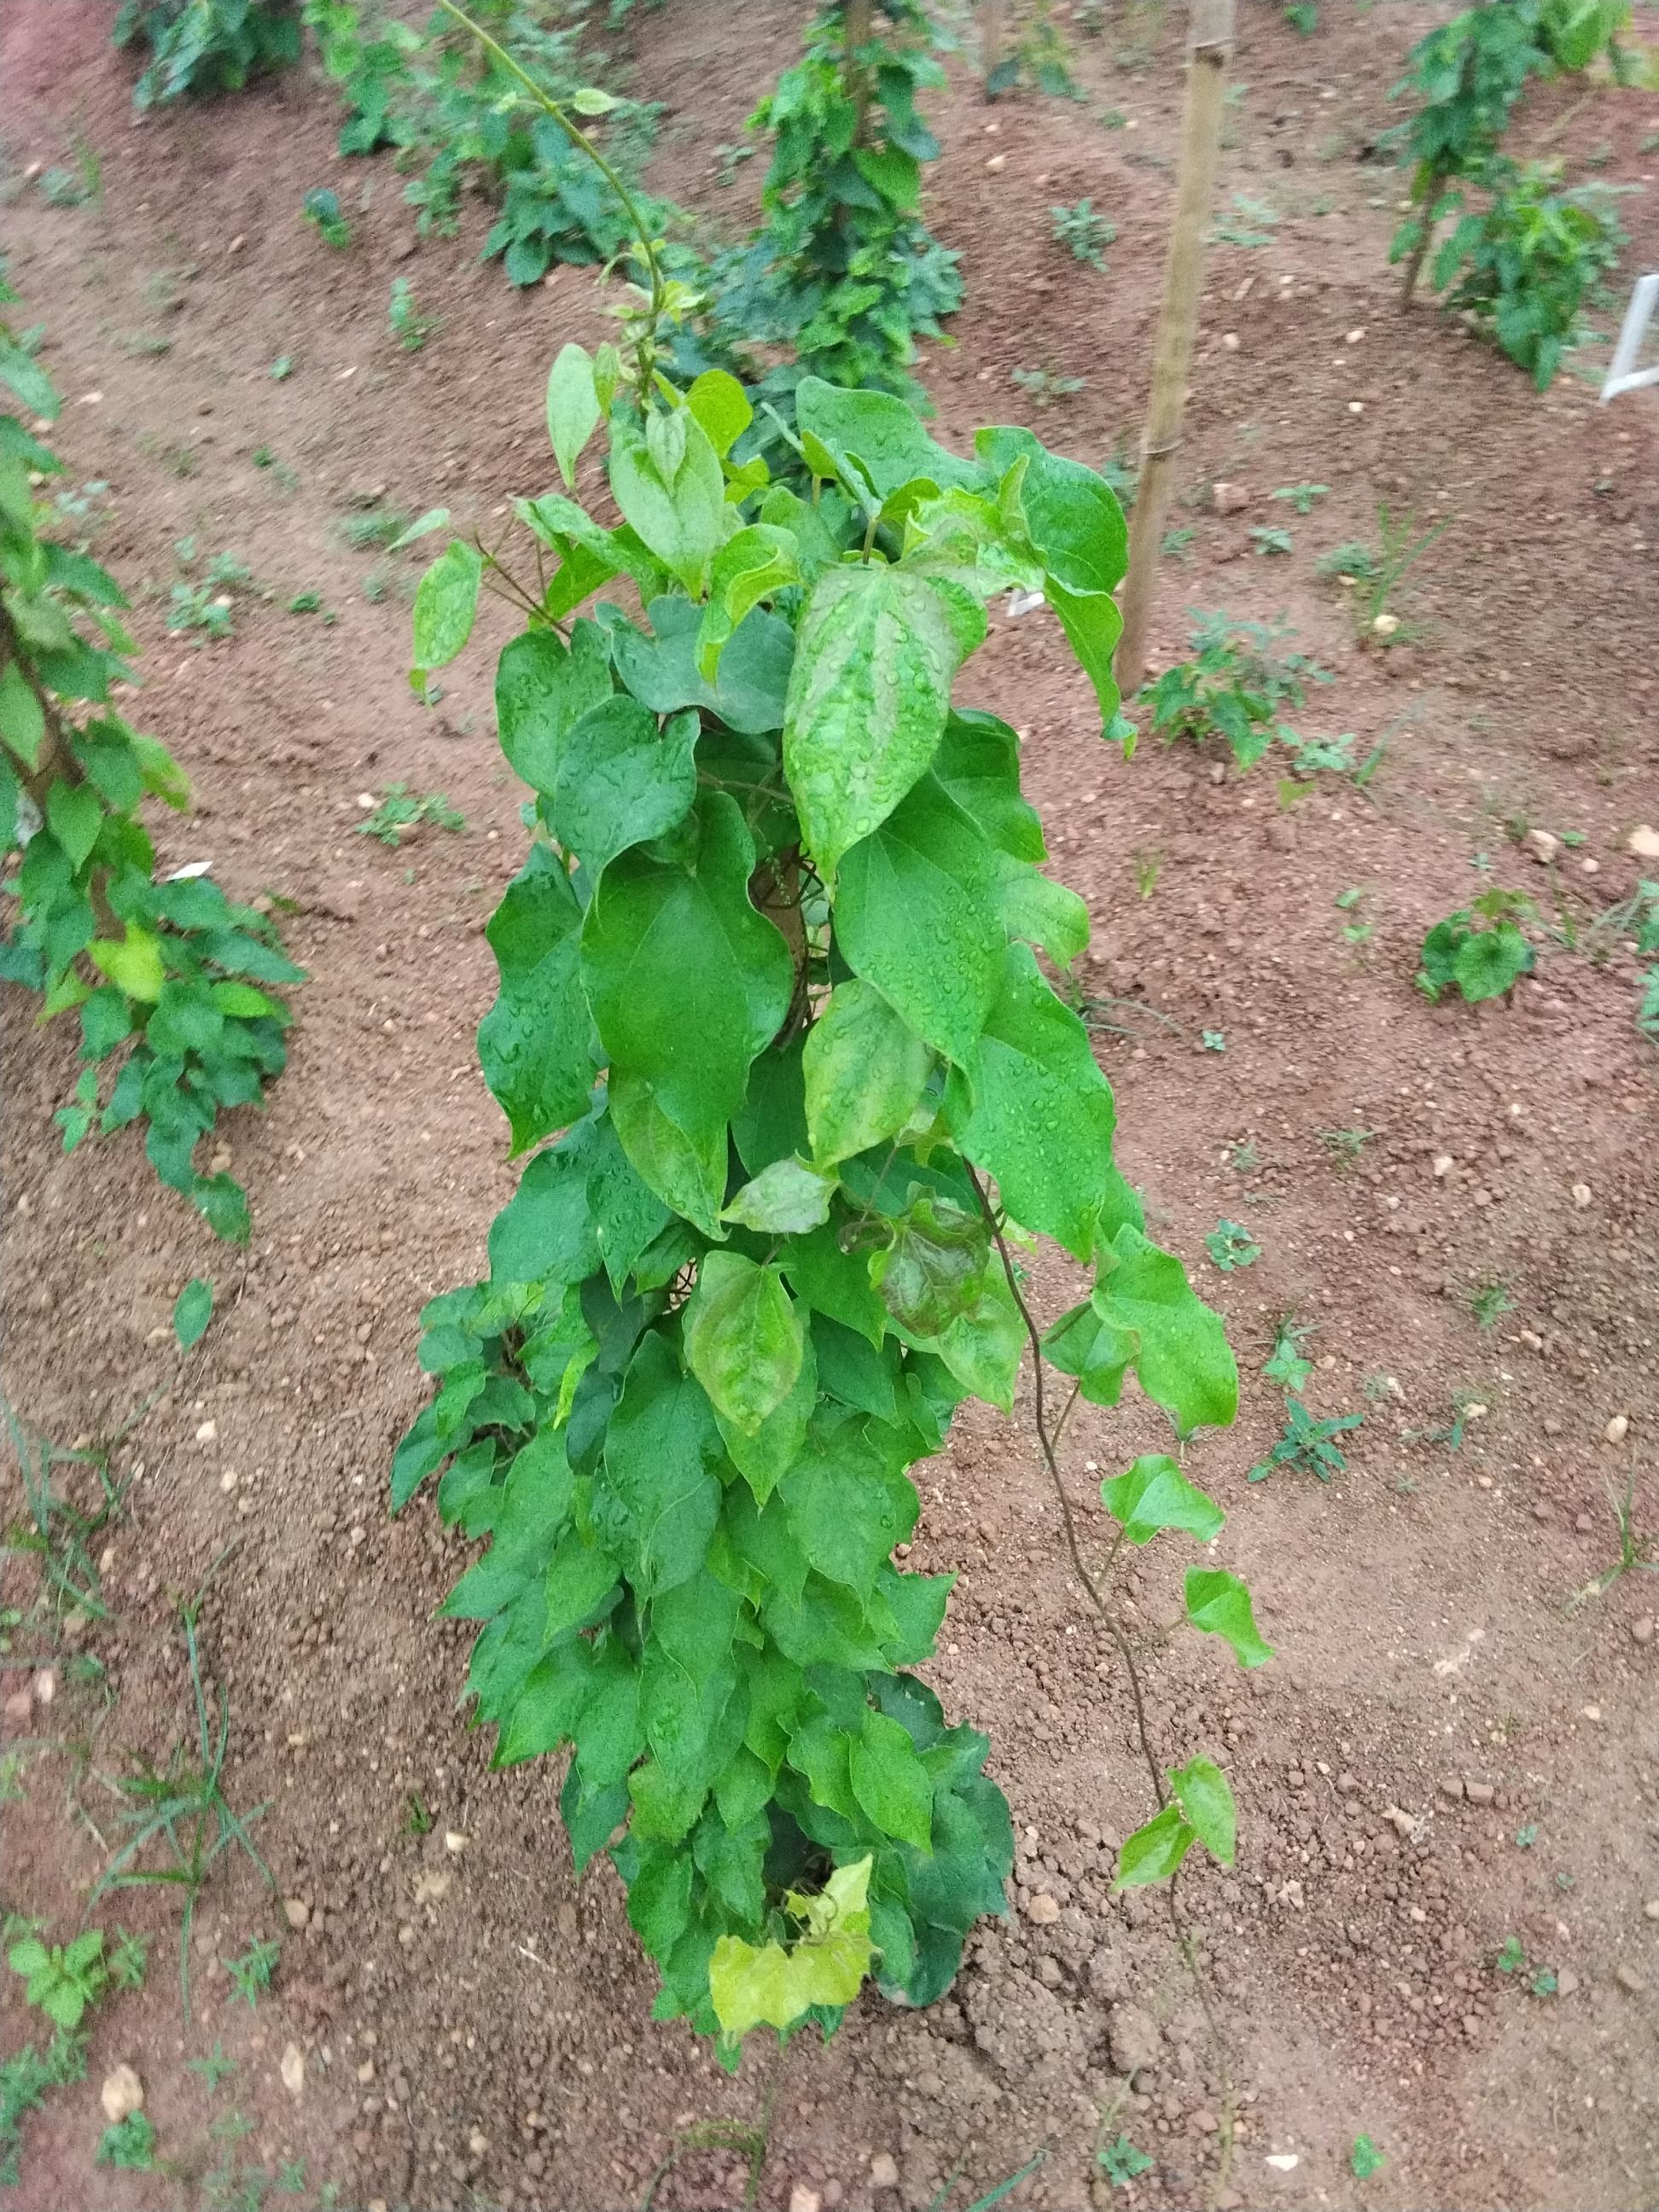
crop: yam
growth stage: vegetative
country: Nigeria
